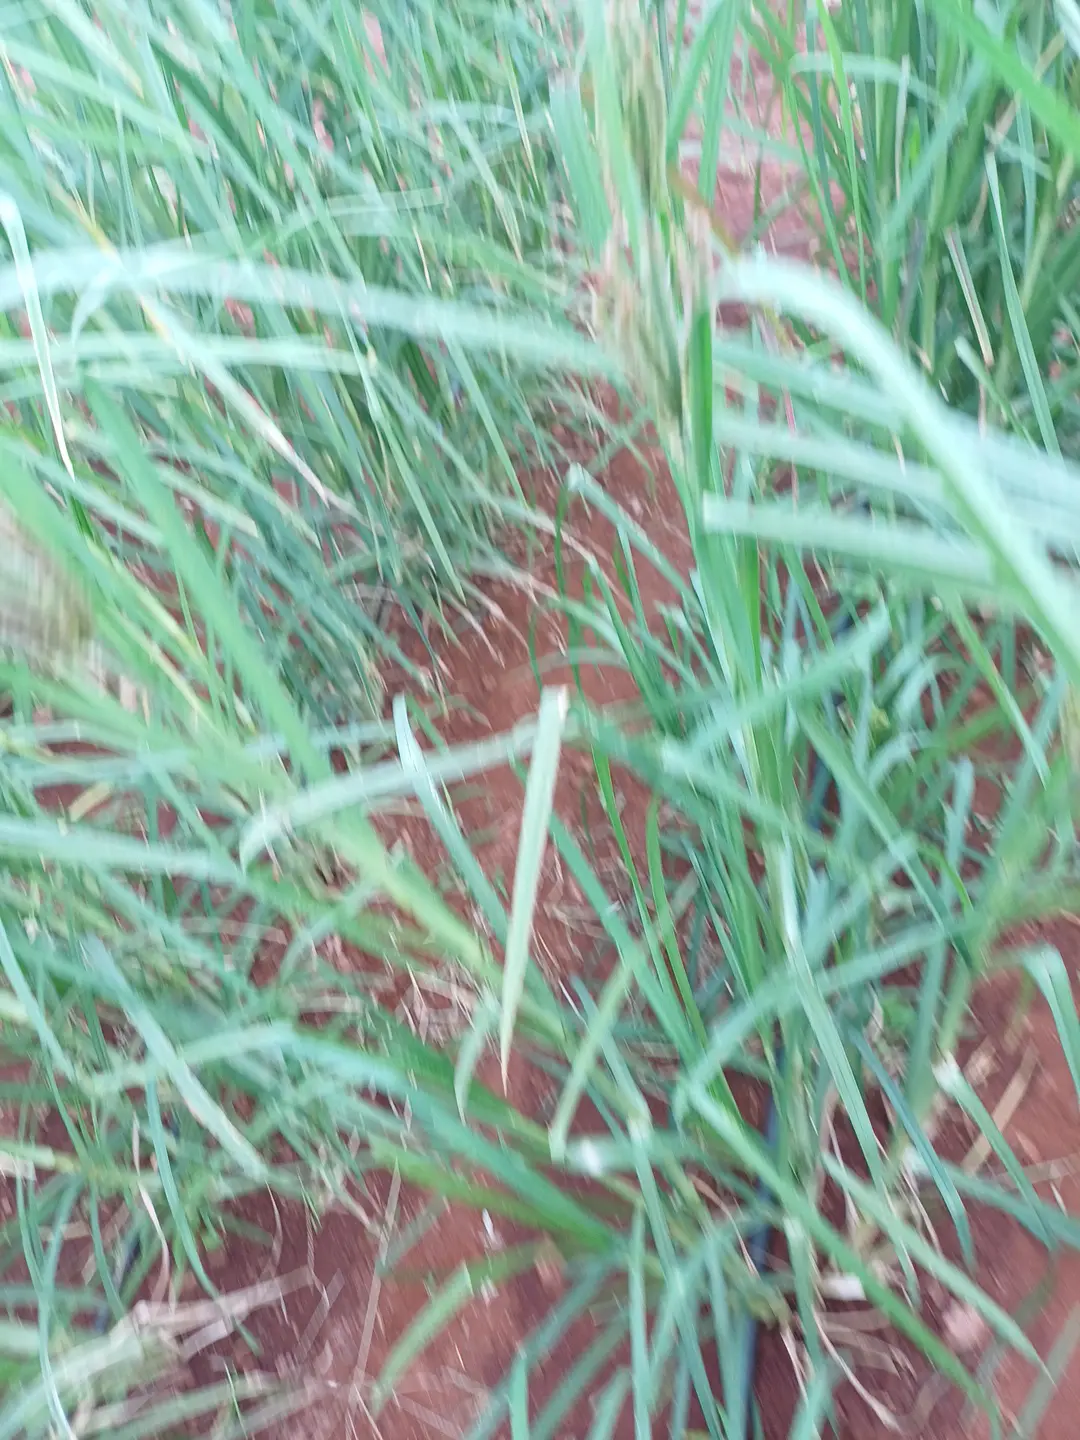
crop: finger millet
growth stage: flowering
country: Kenya
